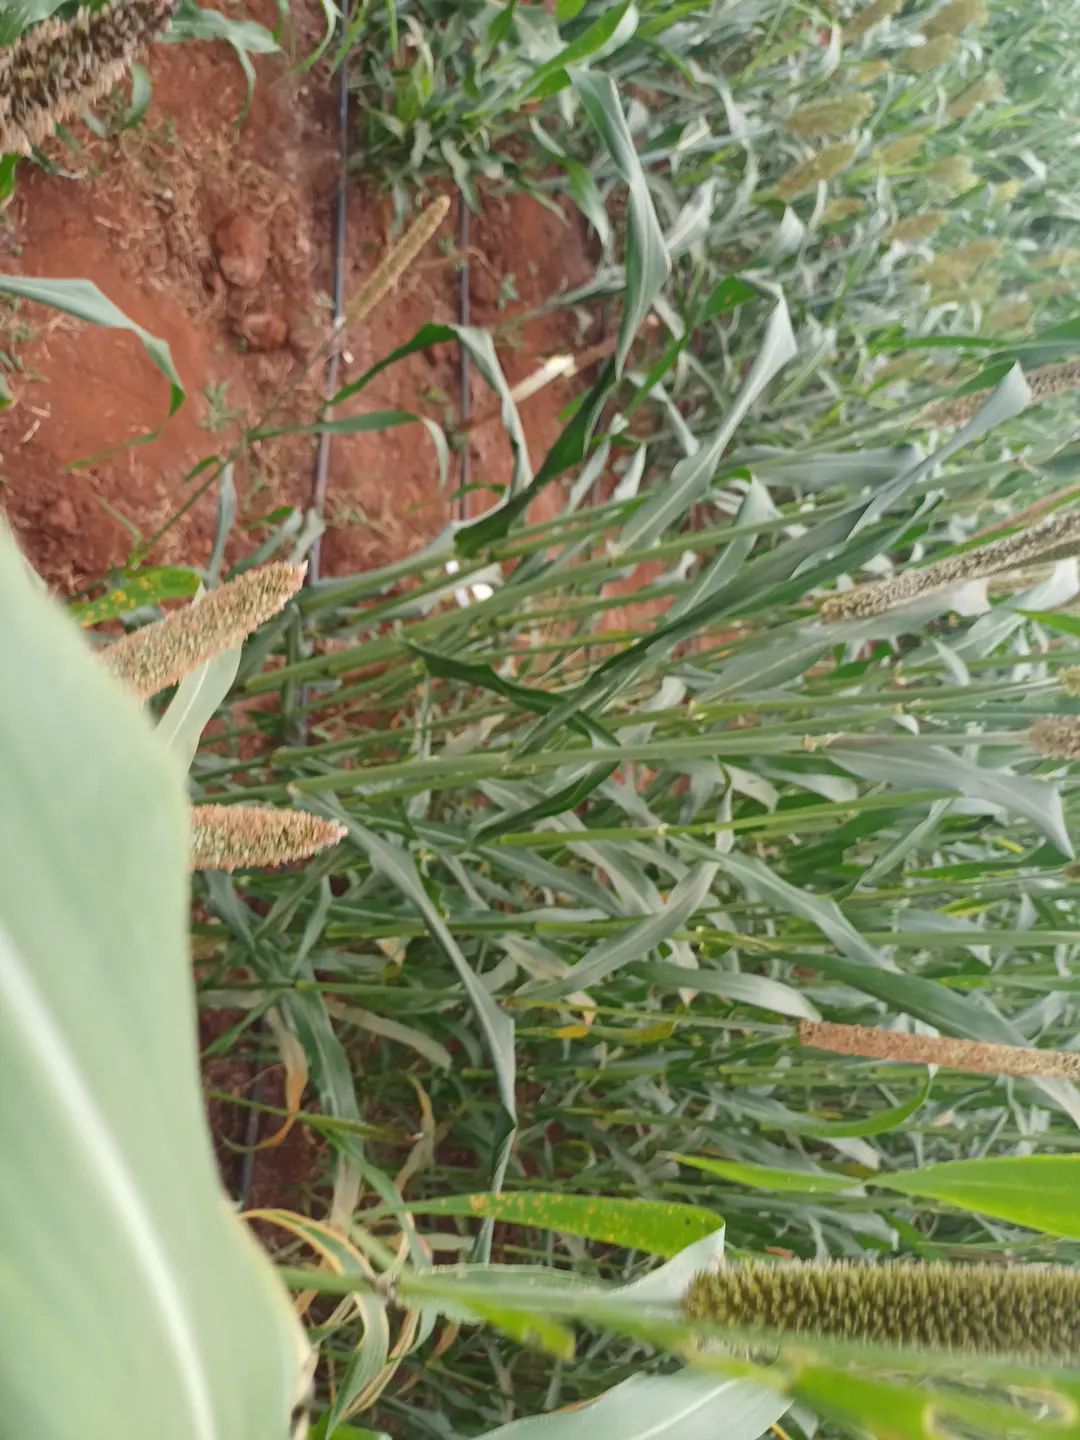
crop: pearl millet
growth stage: filling grain
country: Kenya
